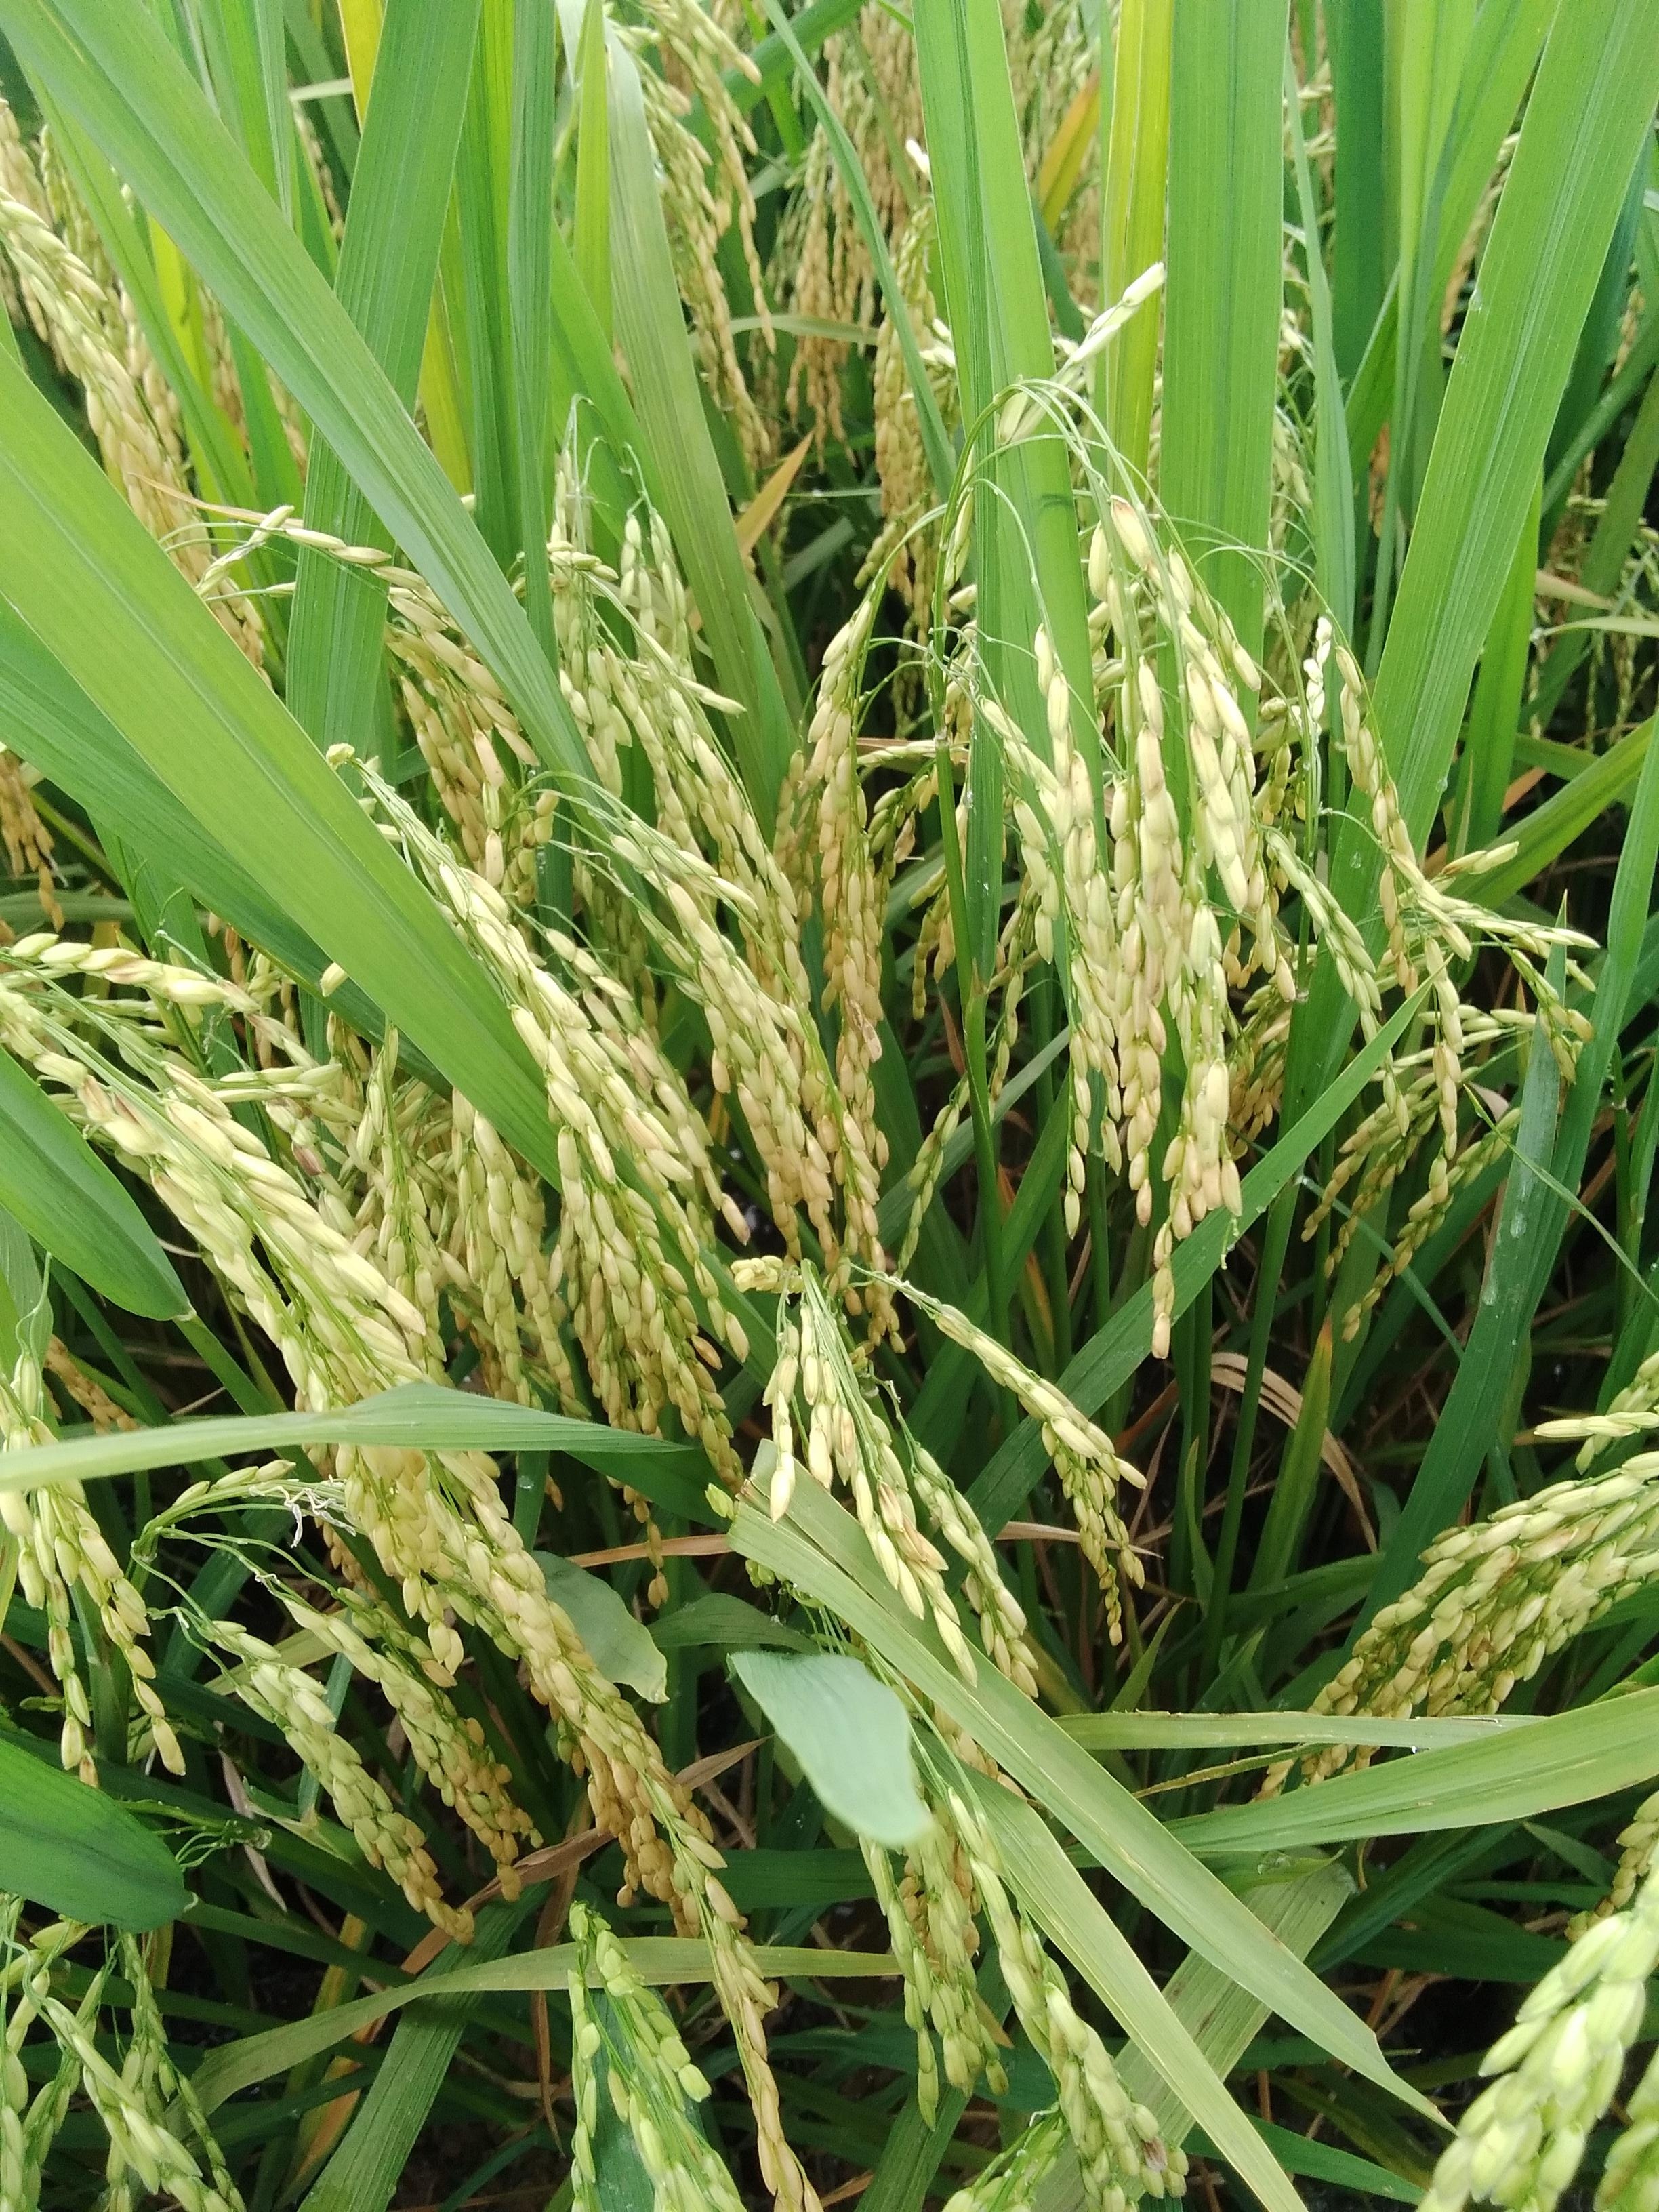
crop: rice
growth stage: ripening
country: Nigeria
